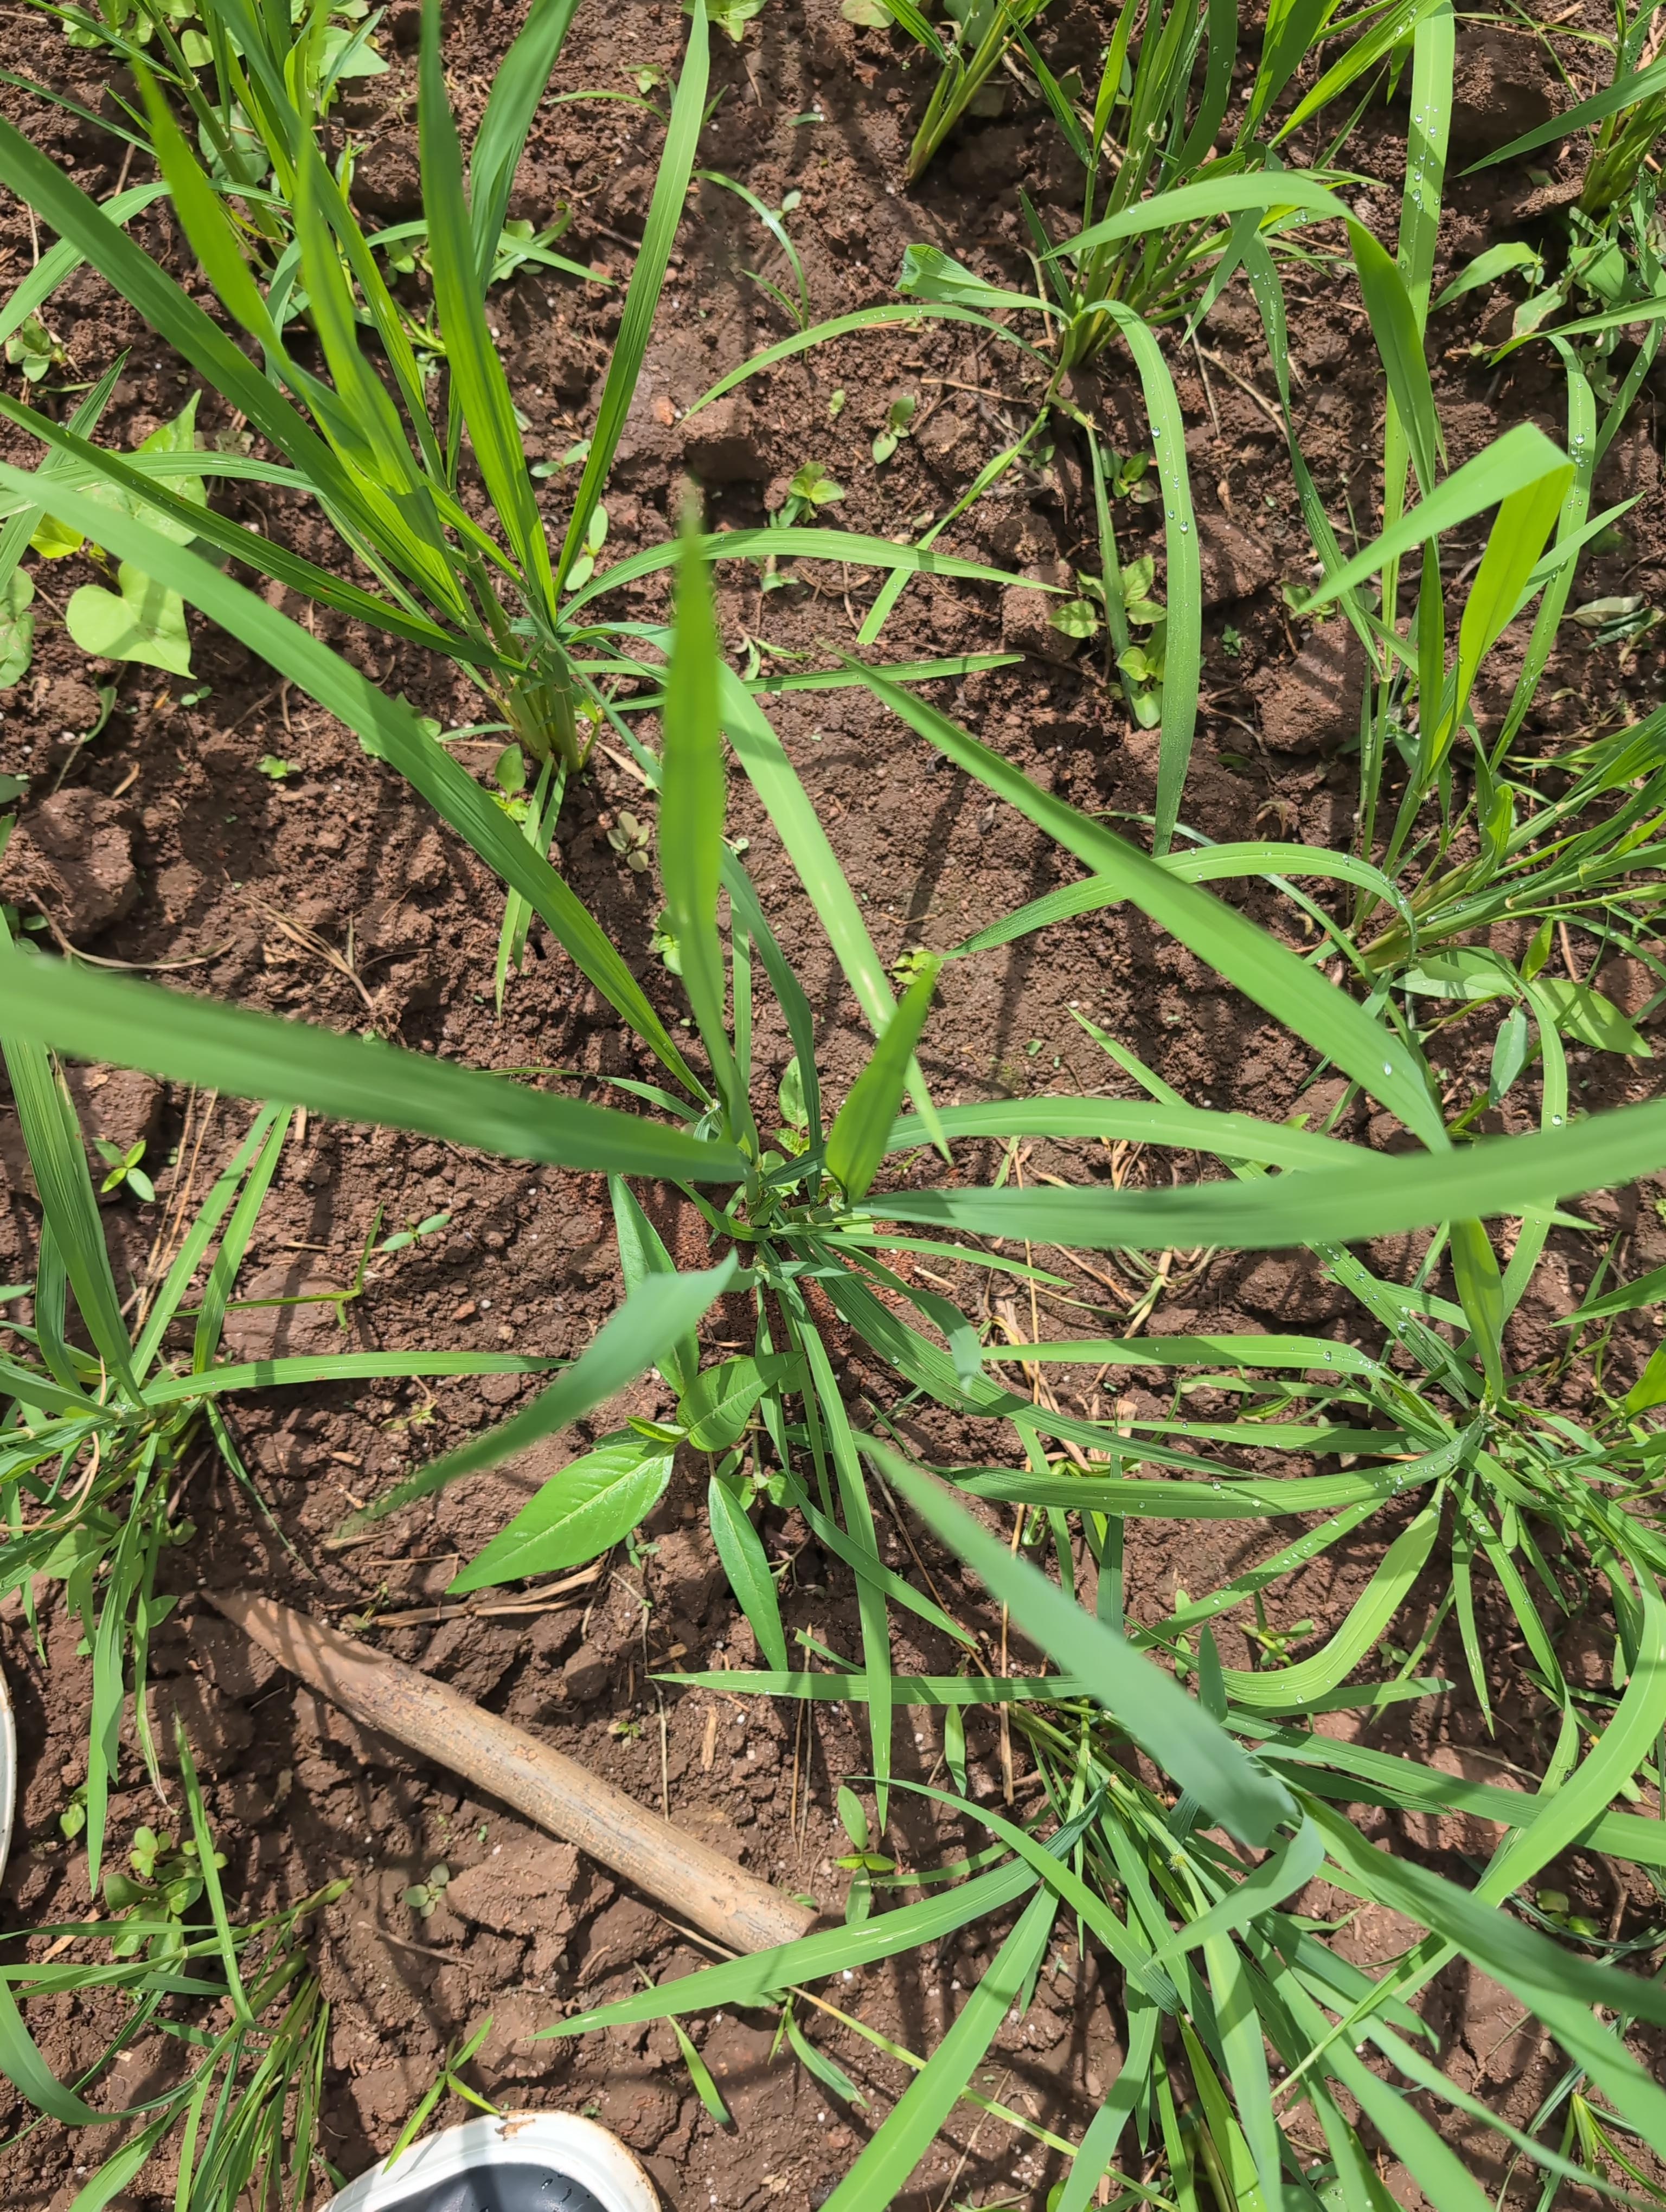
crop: rice
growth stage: tillering
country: Côte d'Ivoire
